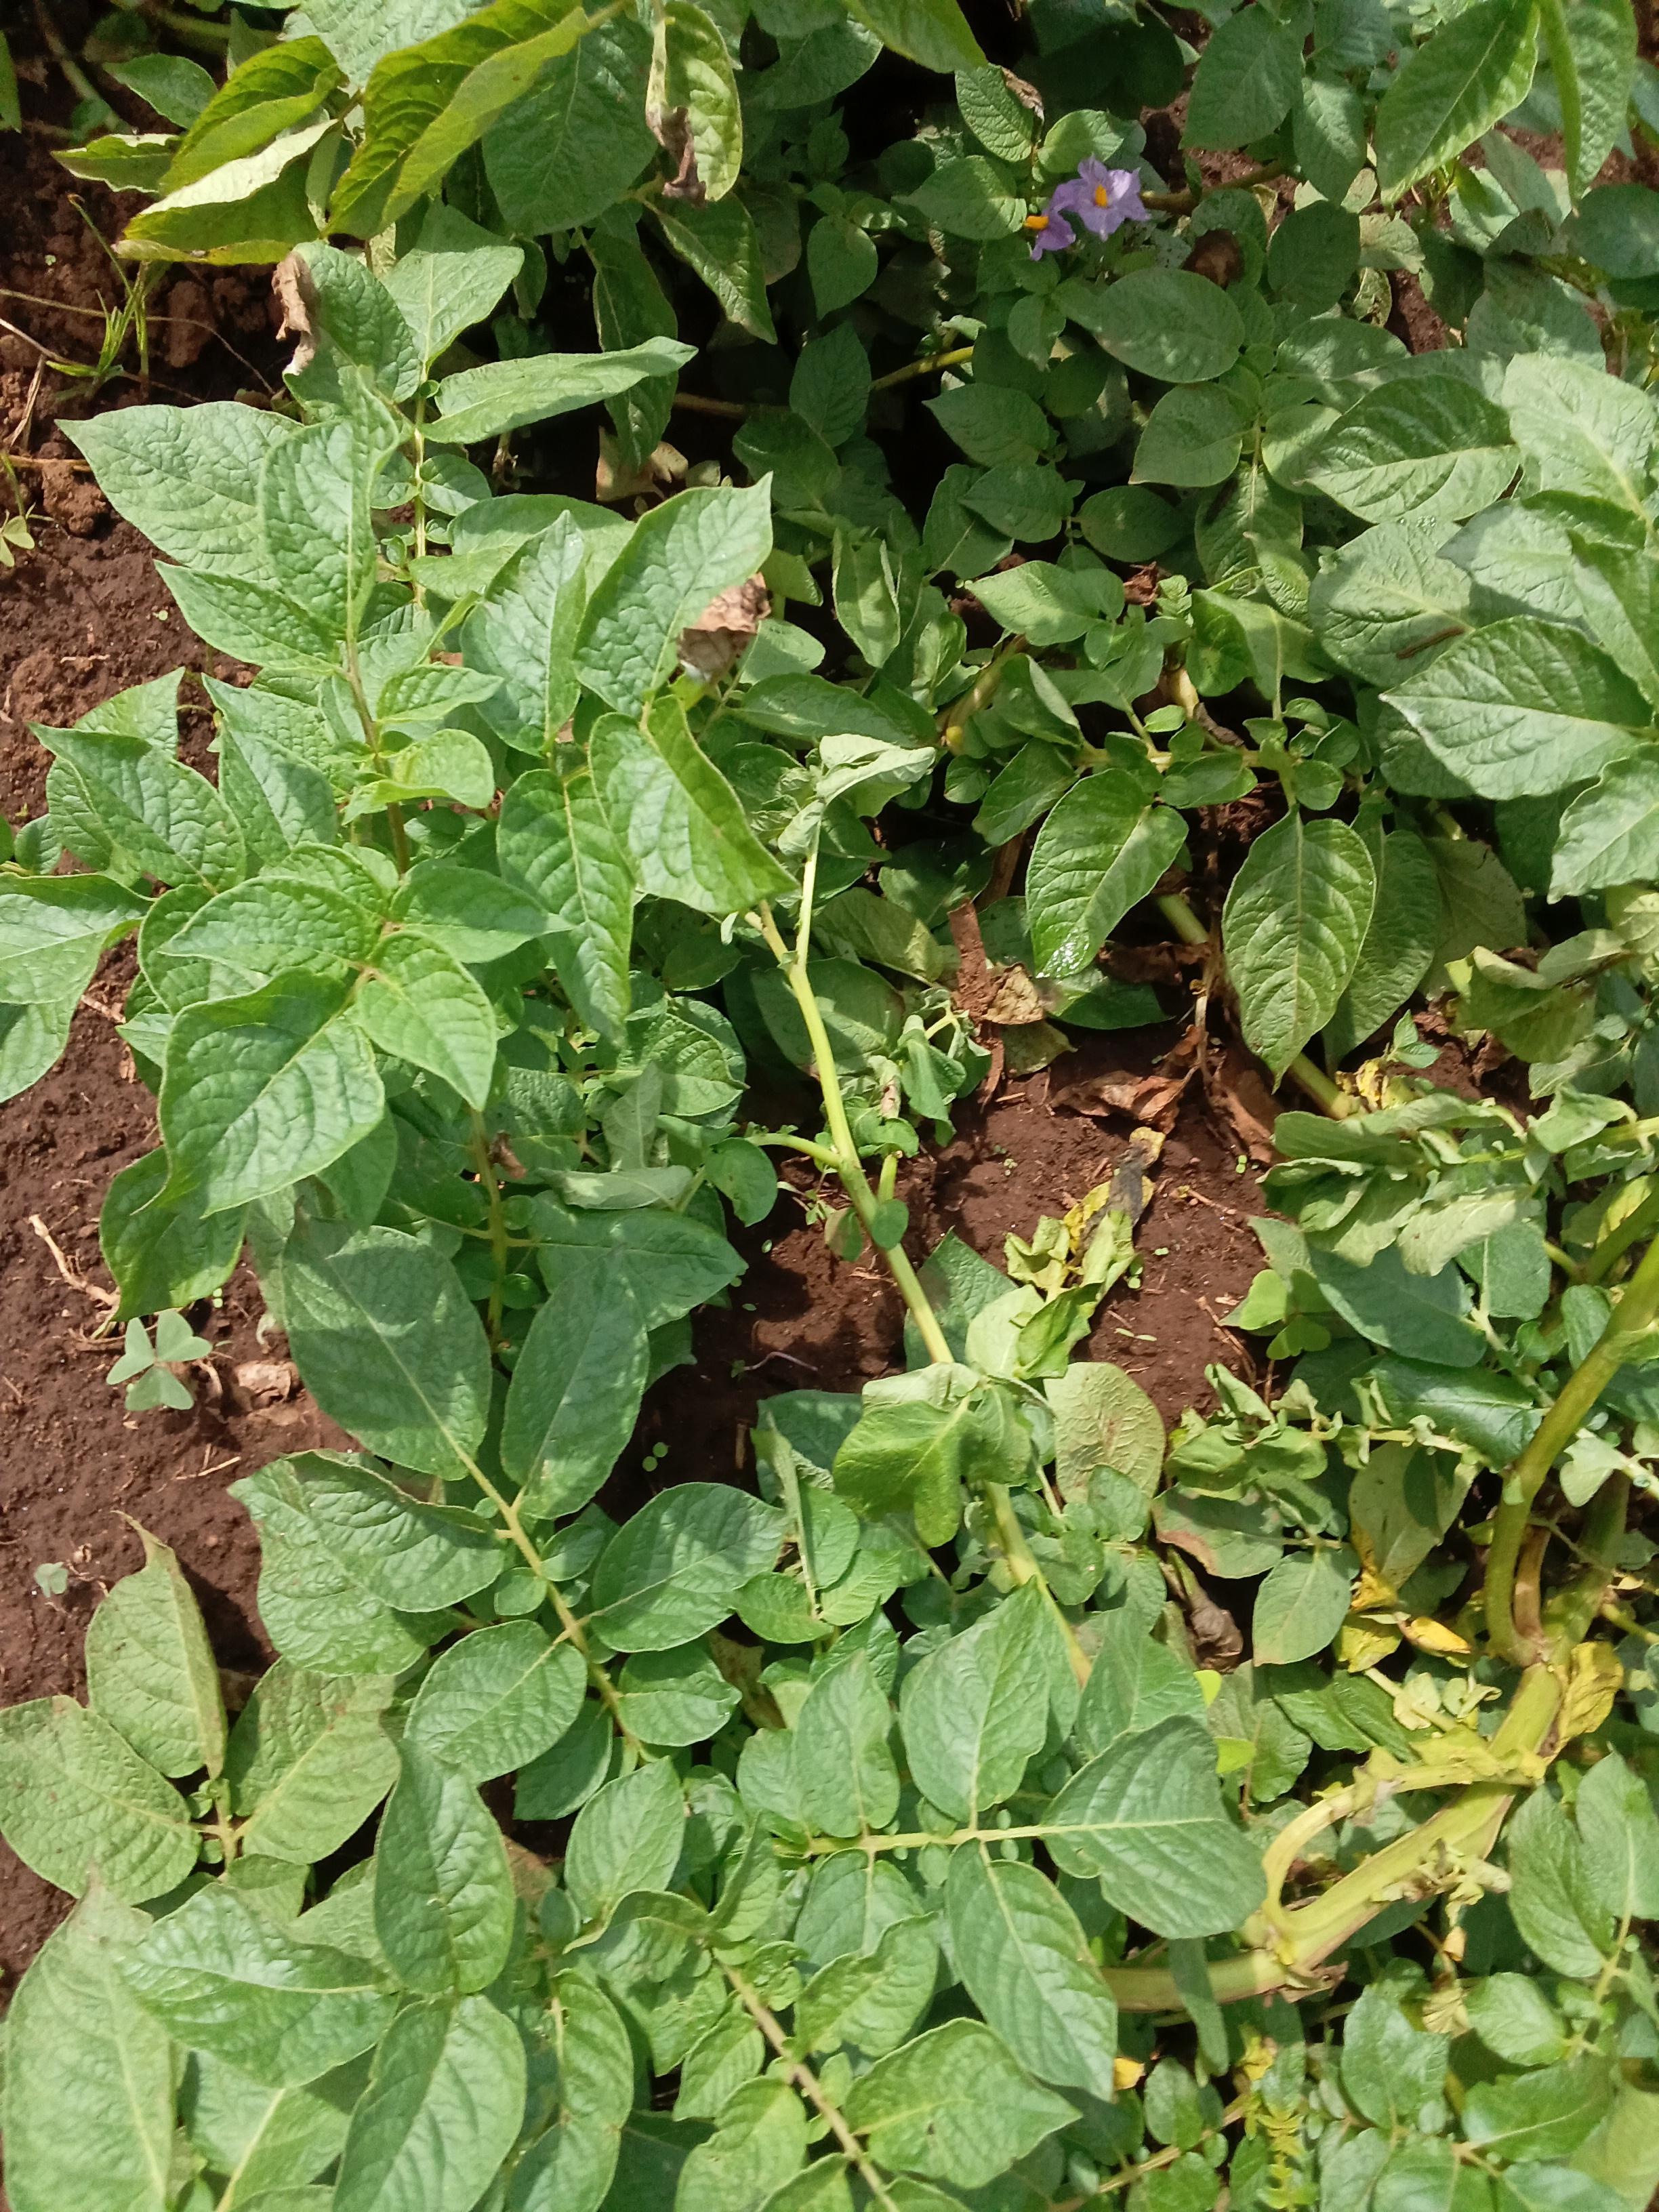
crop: potato
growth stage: vegetative
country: Kenya
